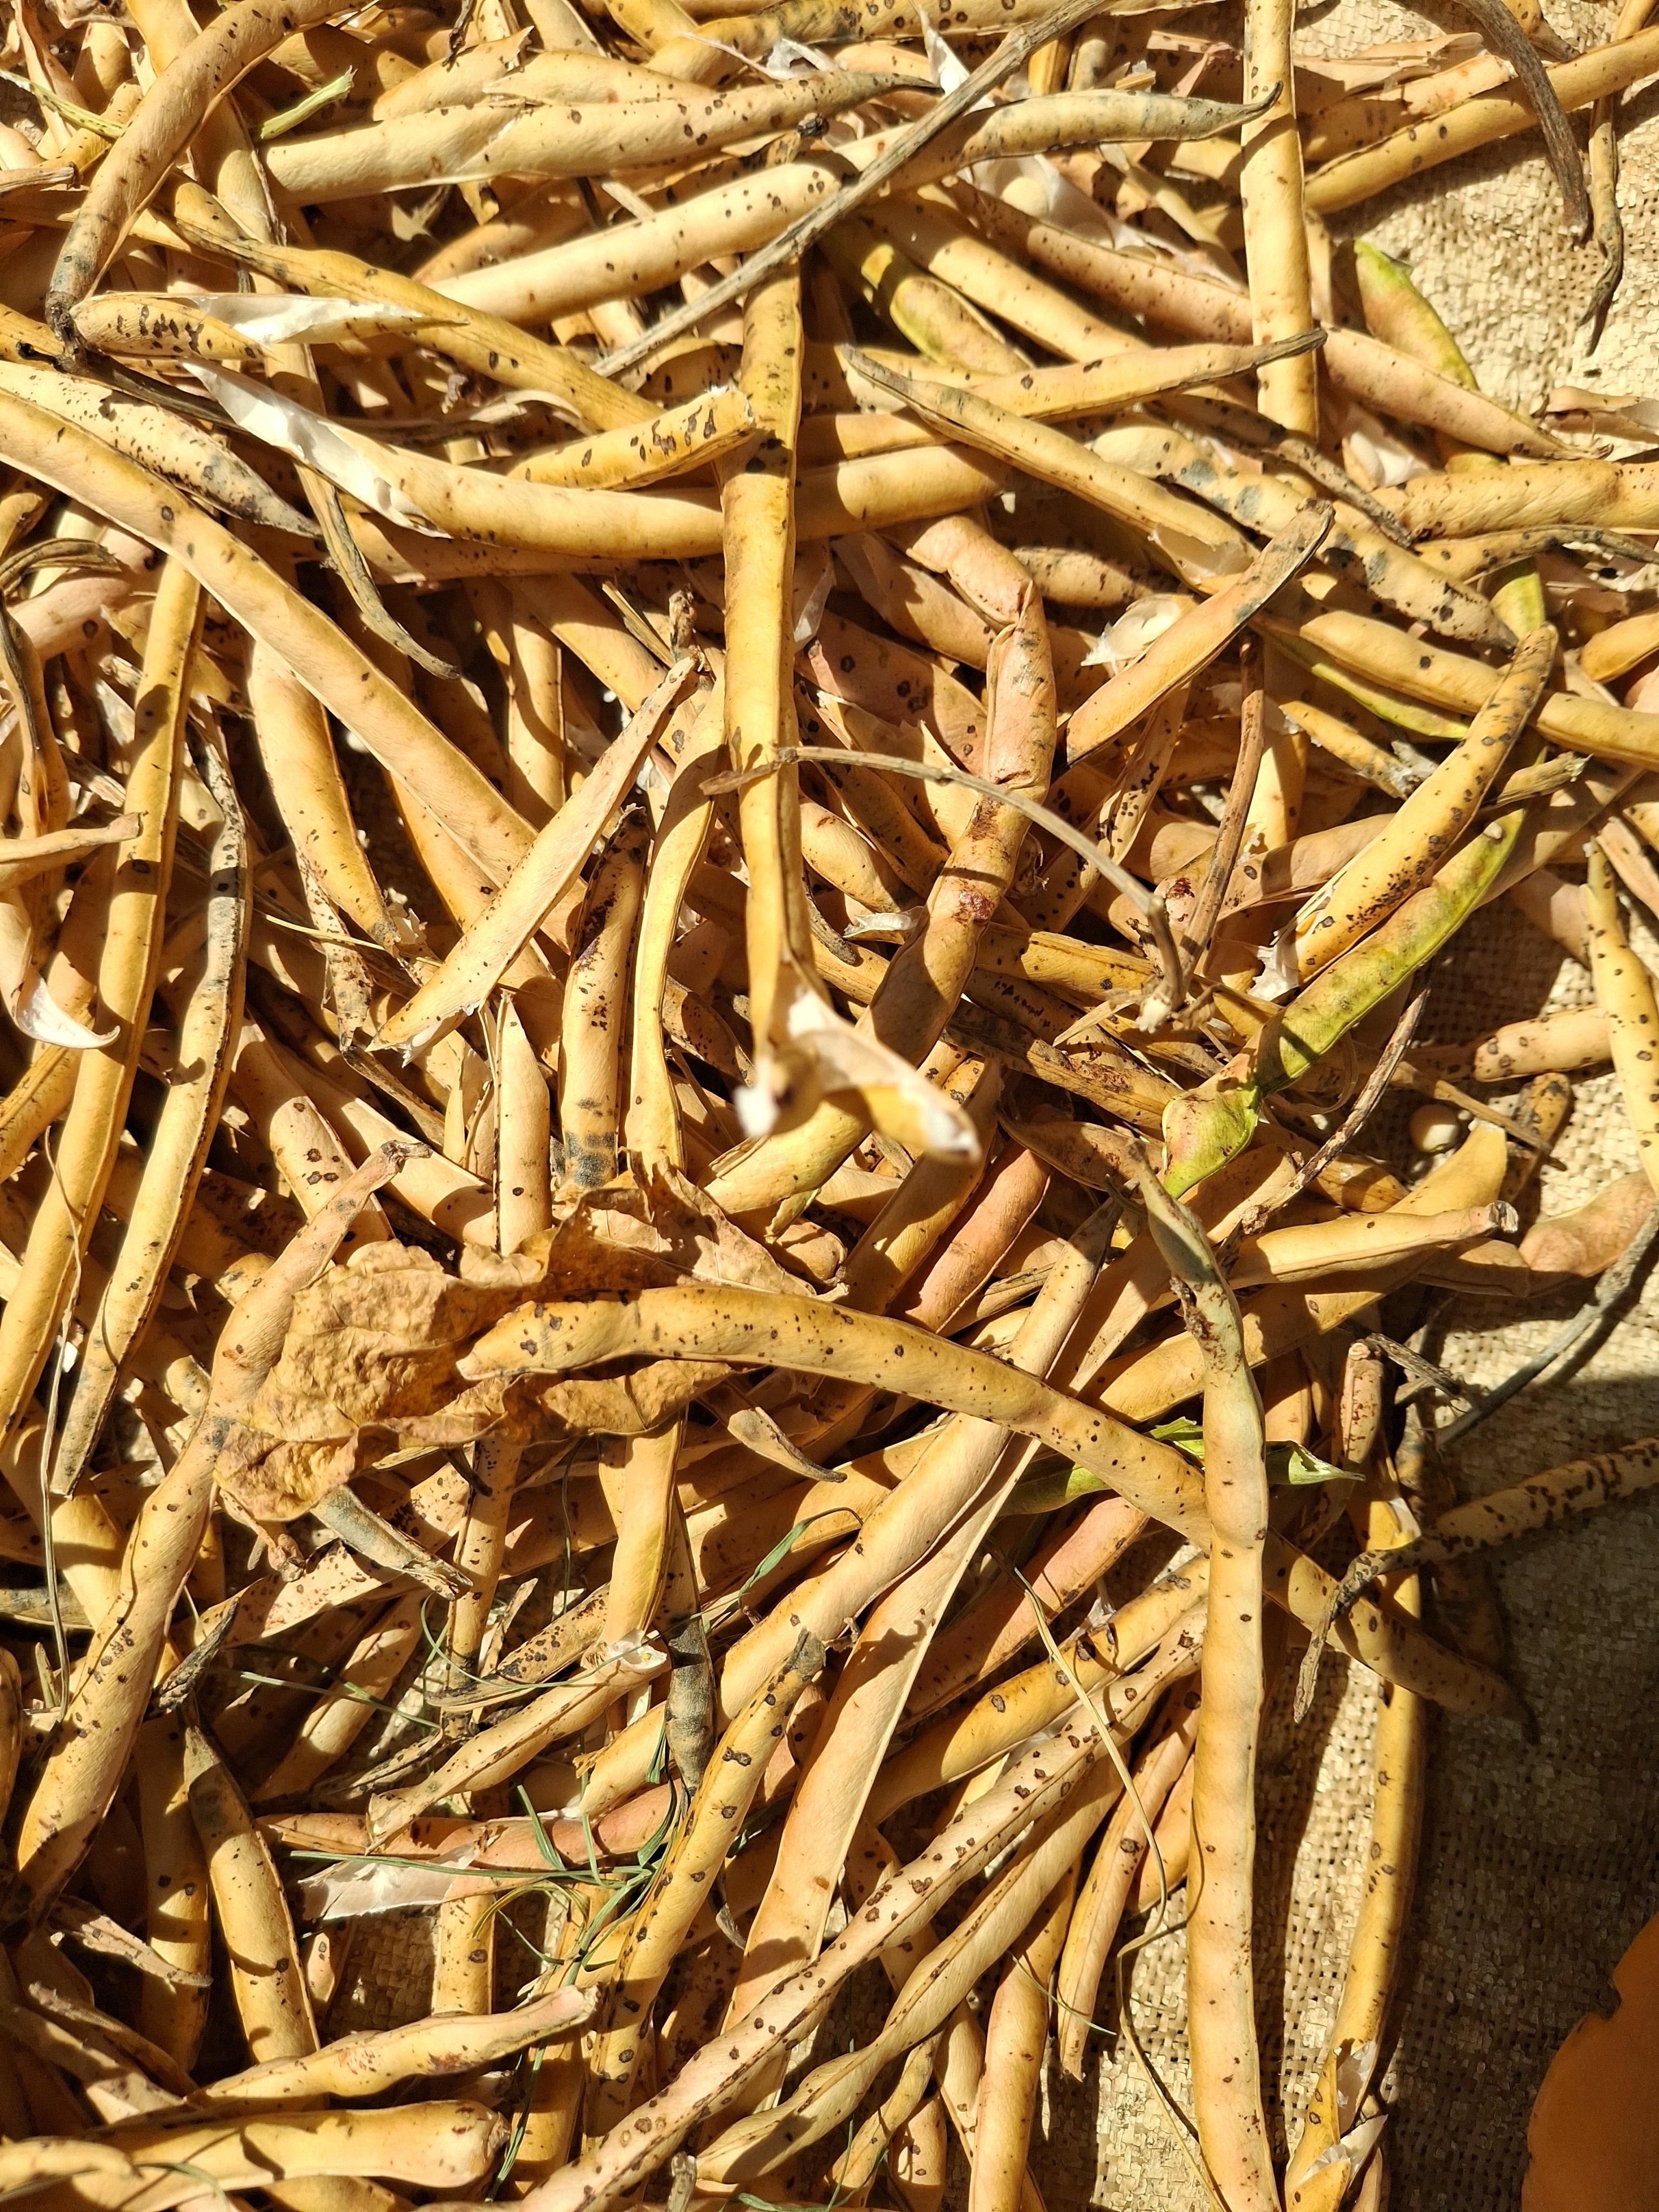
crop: cowpea
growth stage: harvest
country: Nigeria
